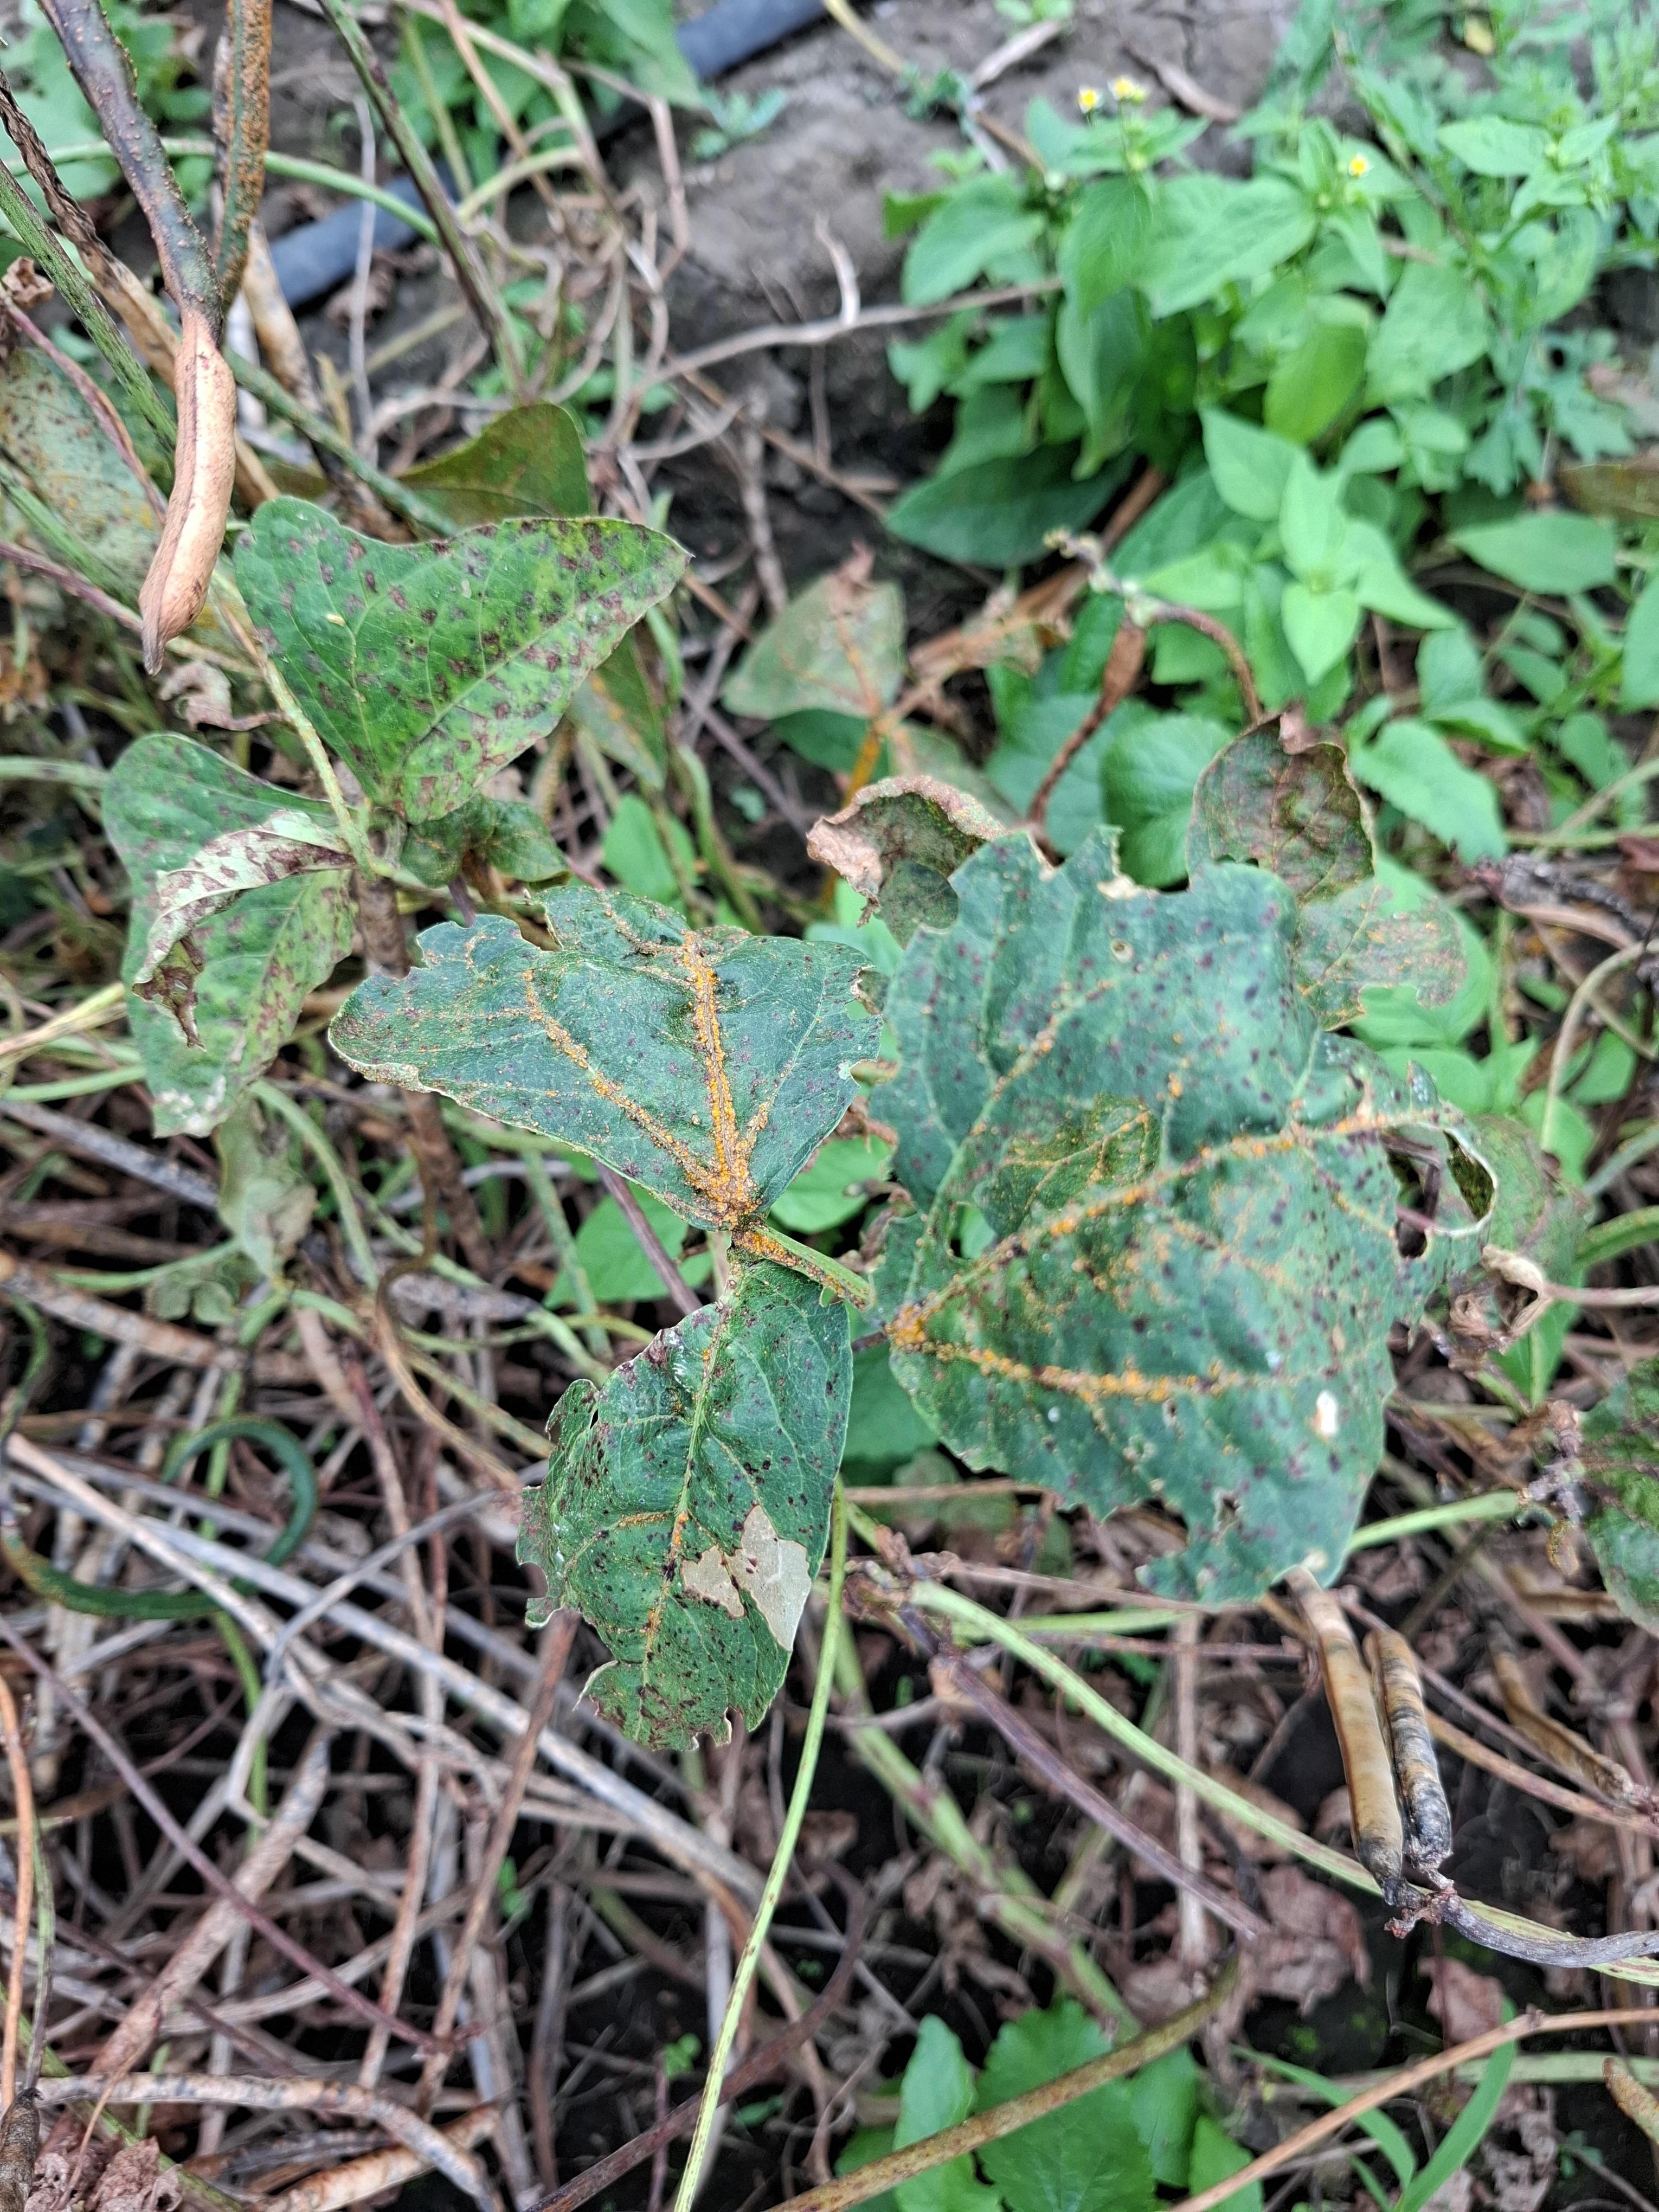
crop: cowpea
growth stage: development pod
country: Tanzania
